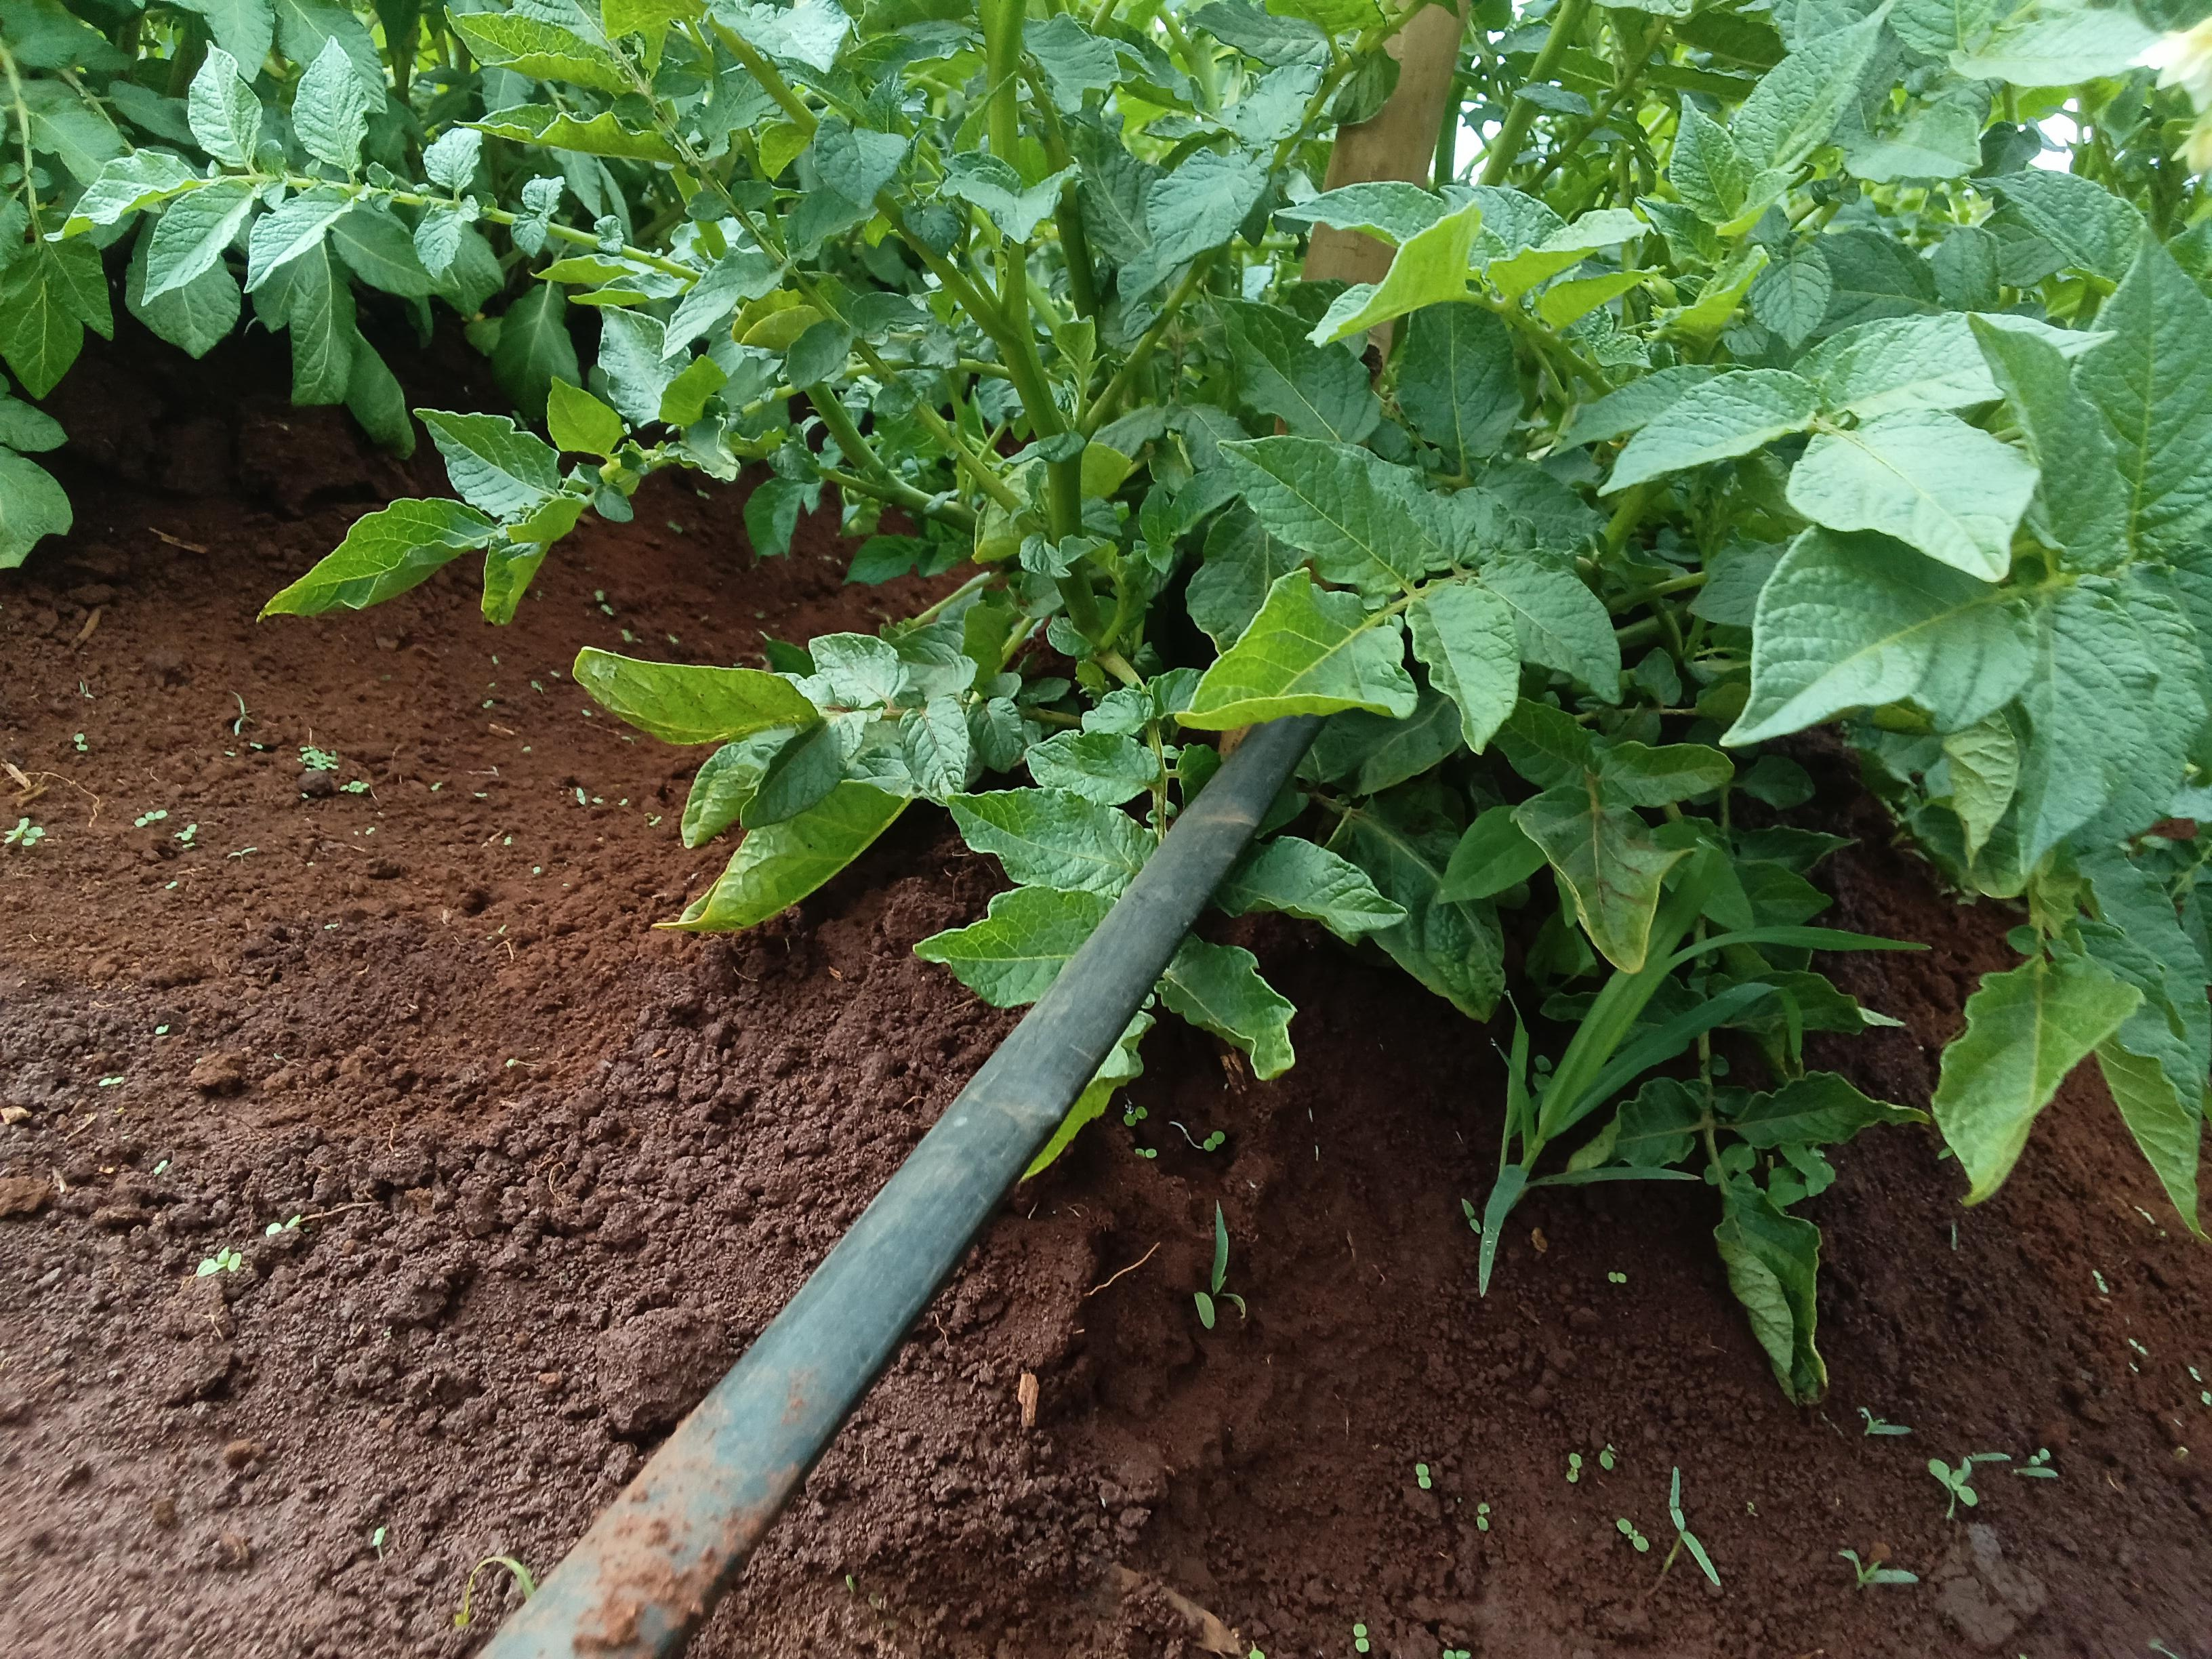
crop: potato
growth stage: vegetative
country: Kenya
